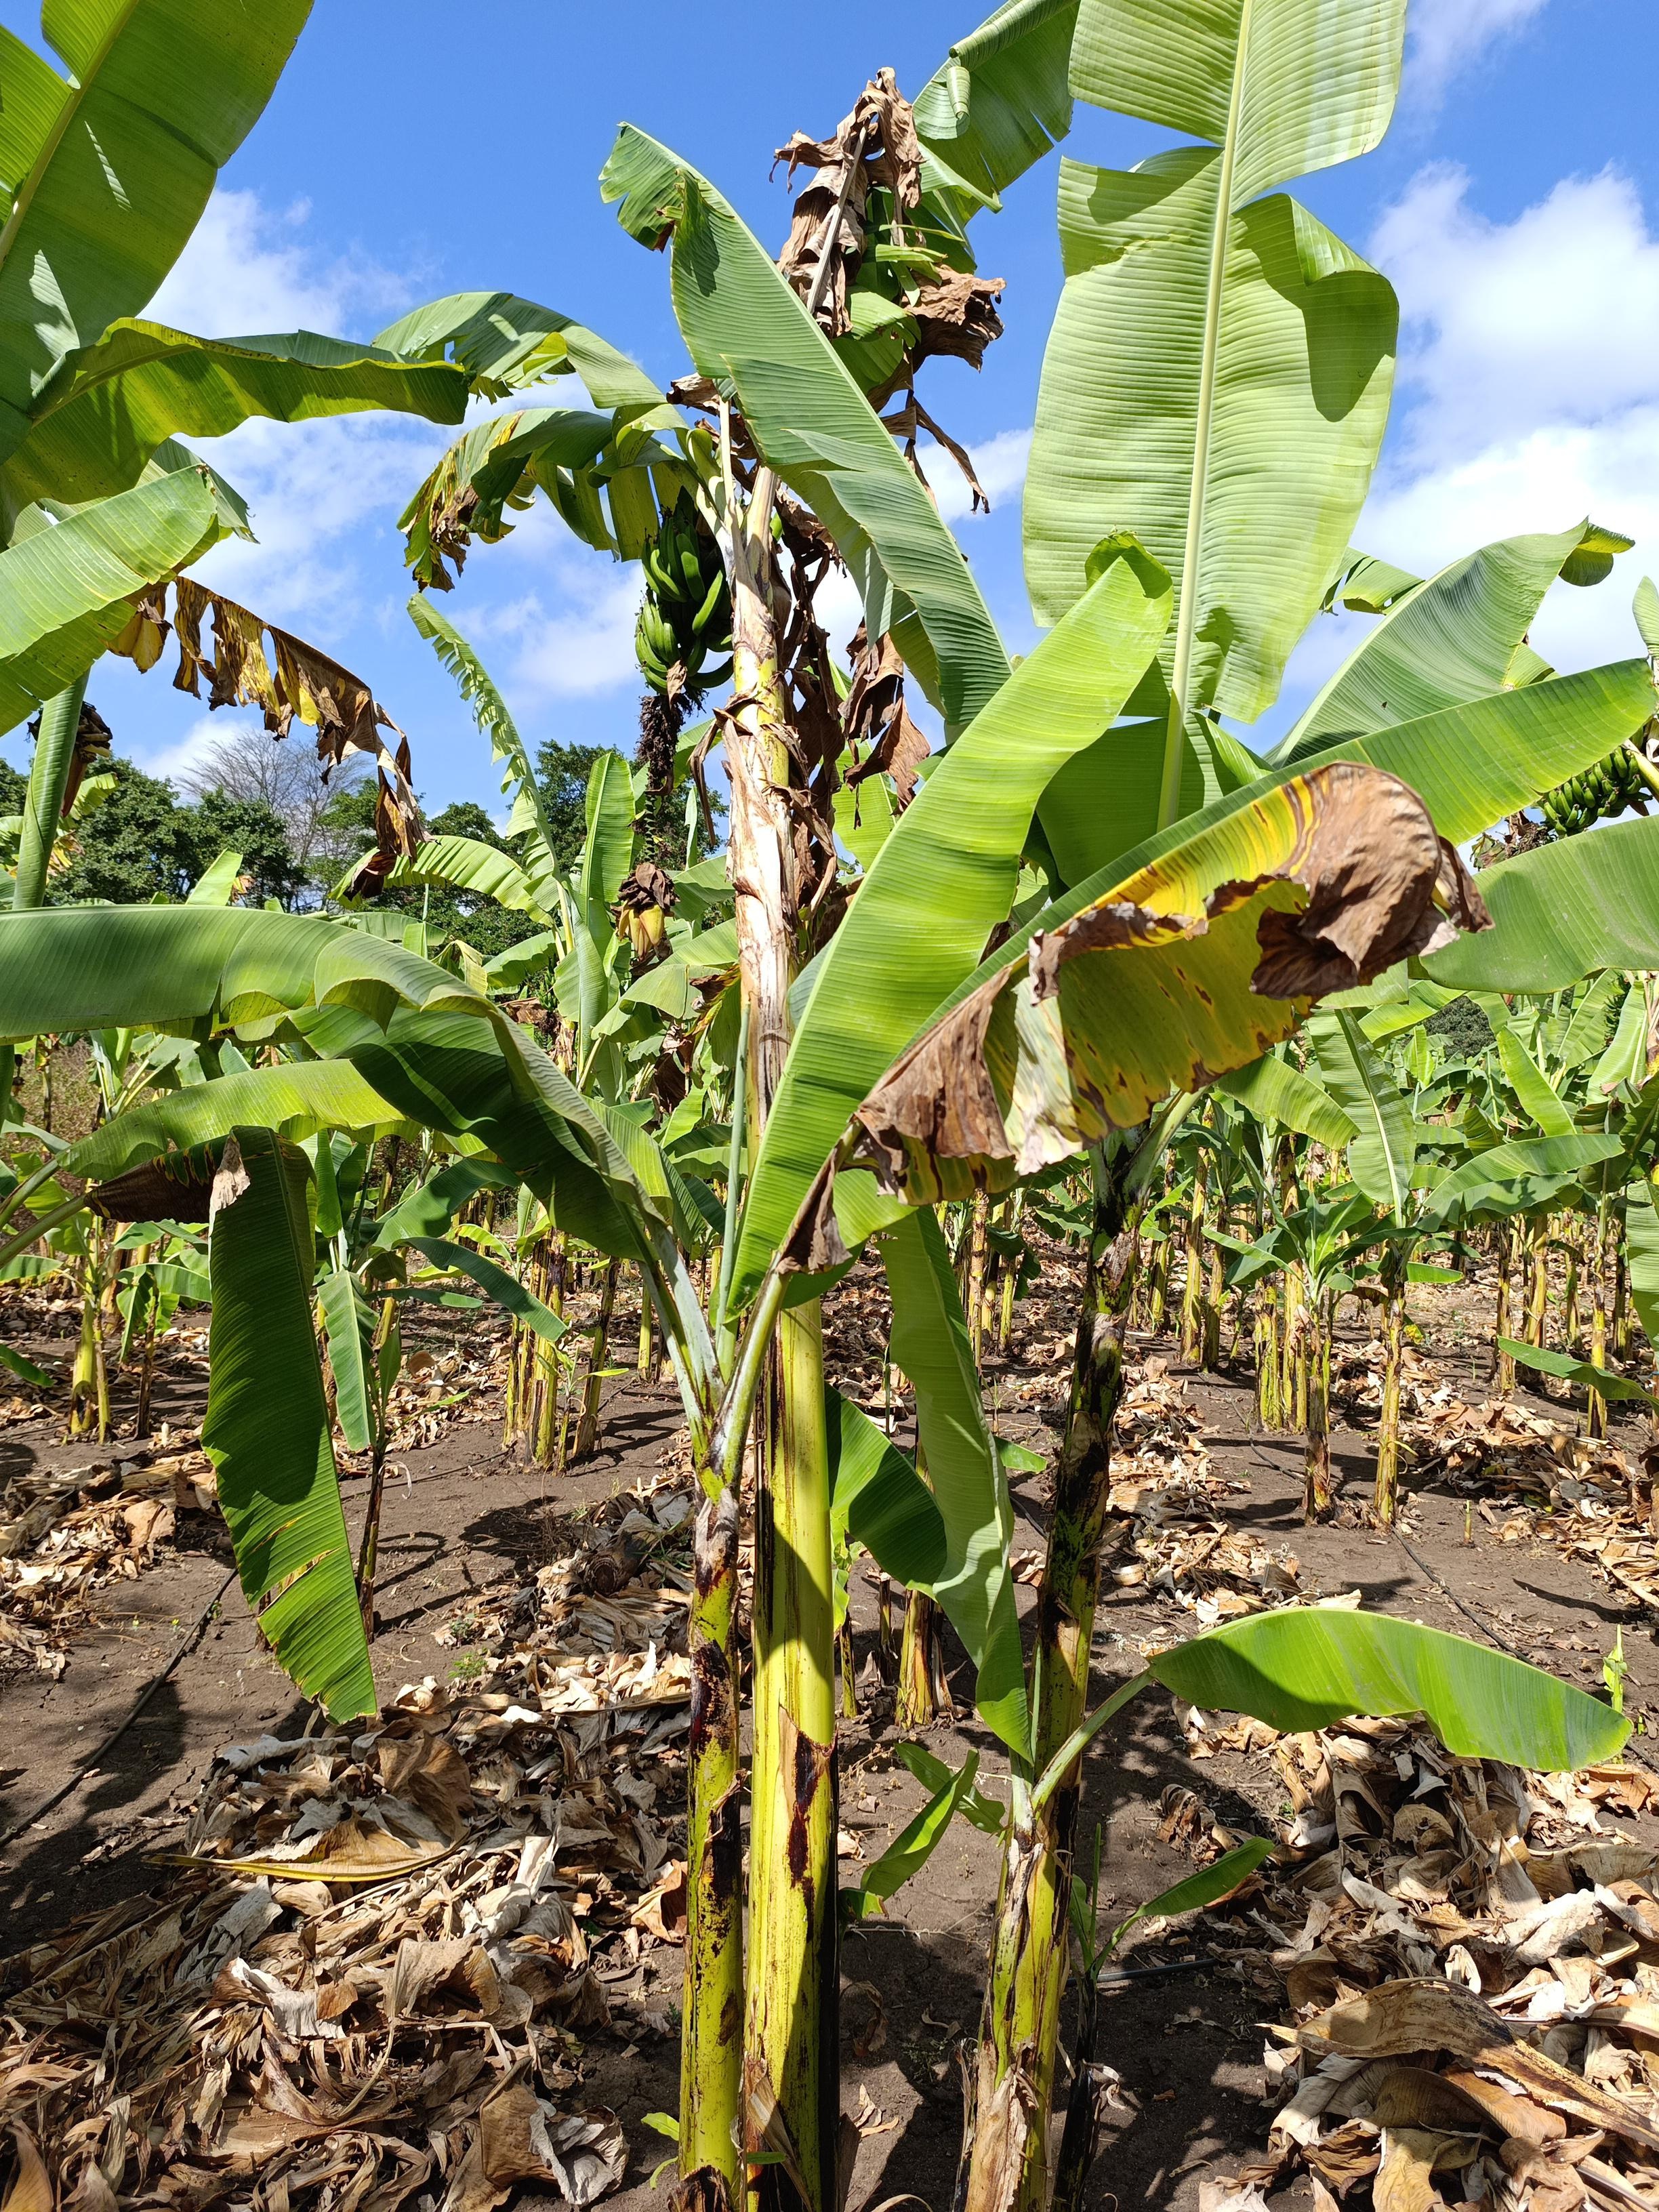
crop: banana
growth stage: development fruit
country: Tanzania
